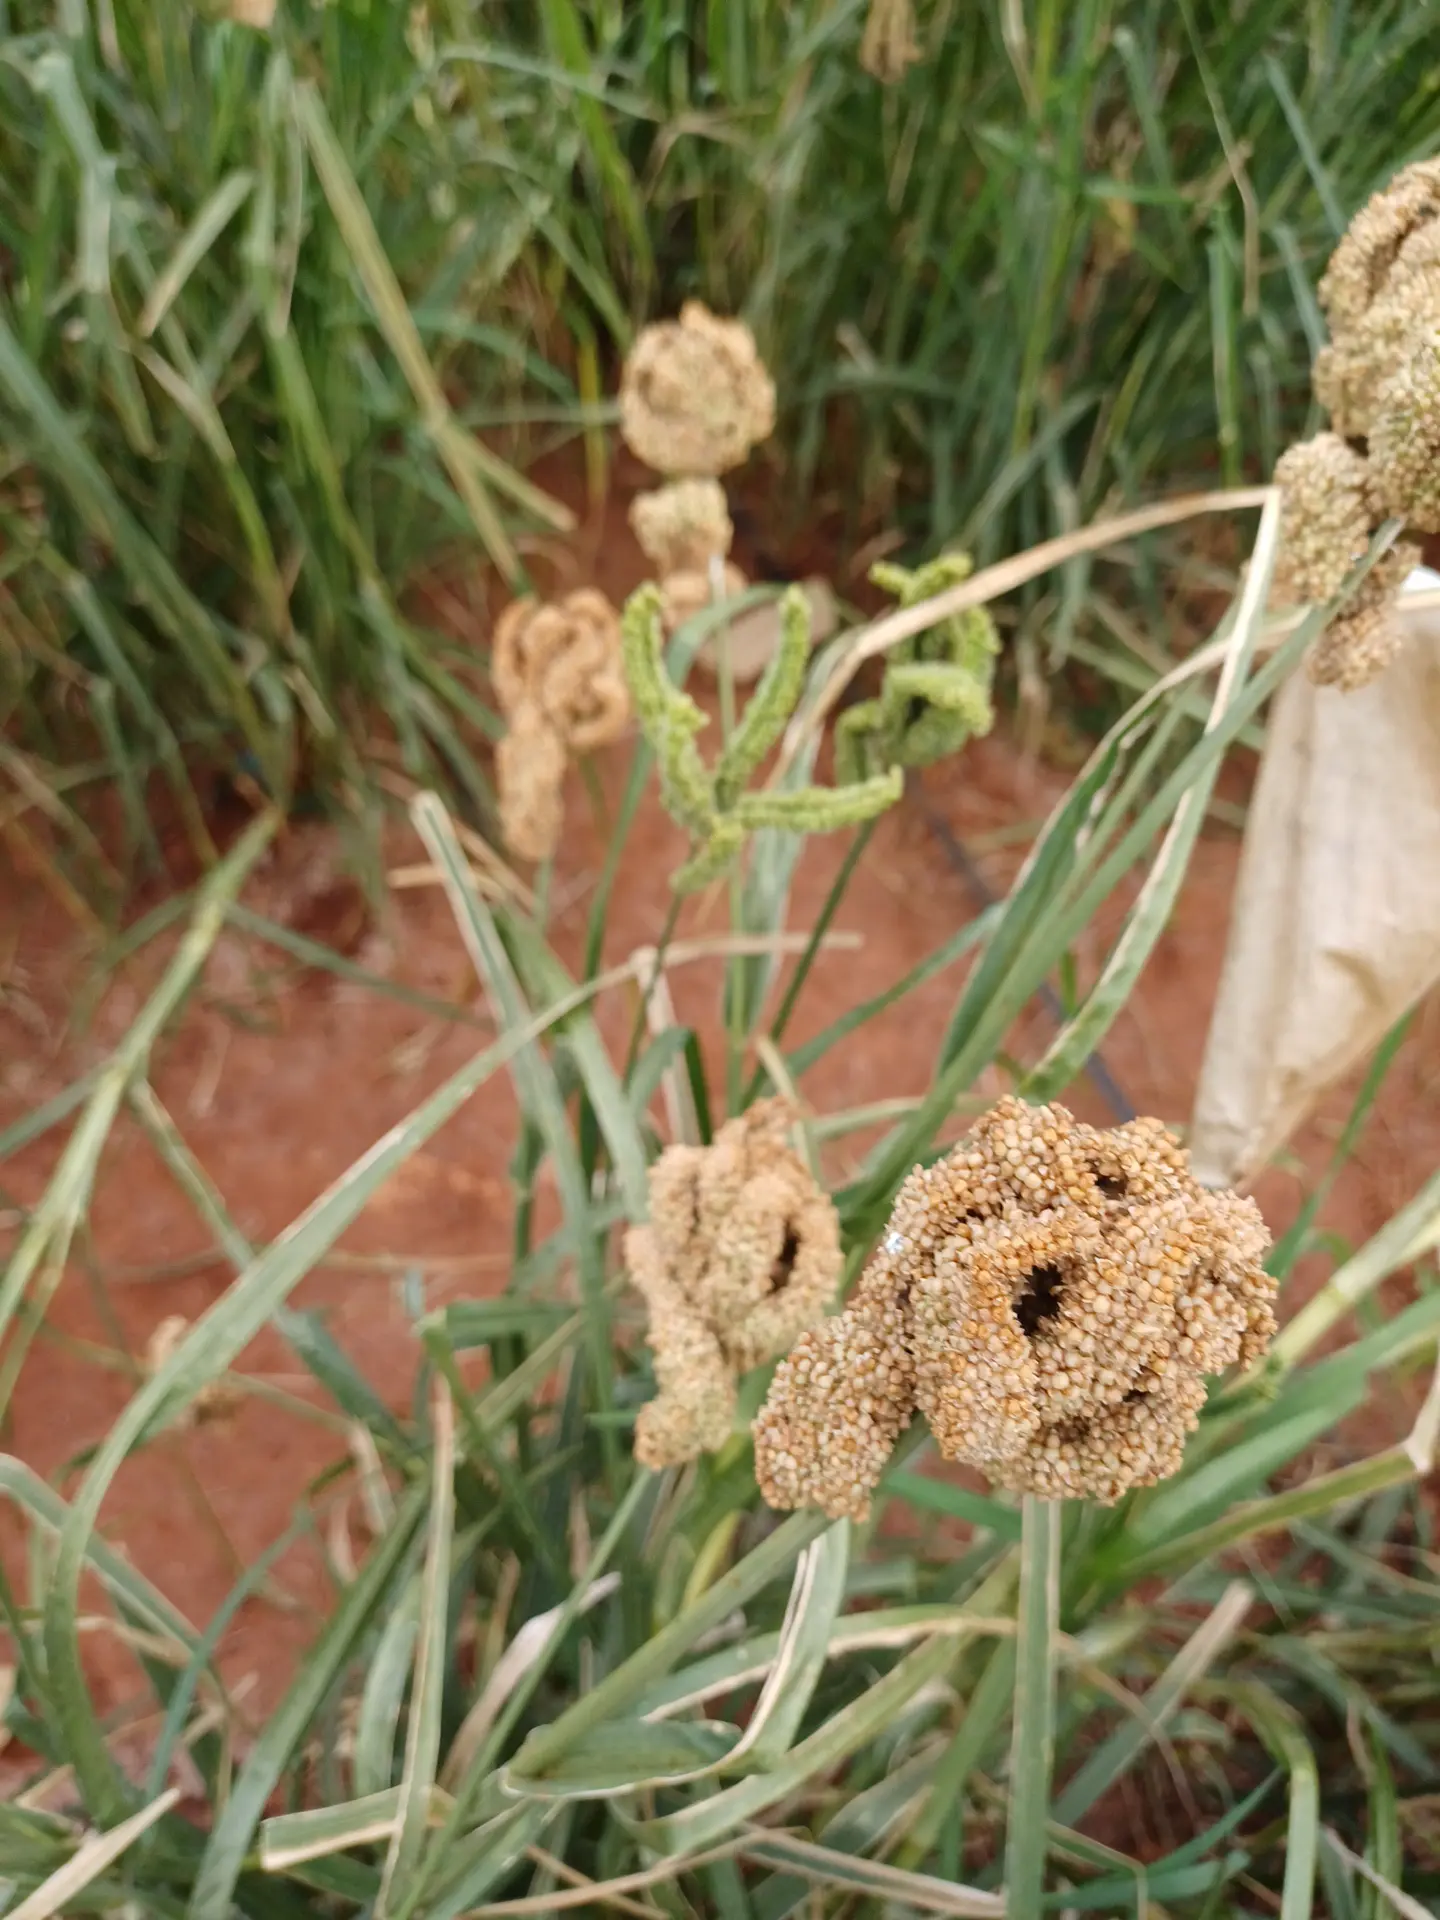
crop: finger millet
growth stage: filling grain
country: Kenya
